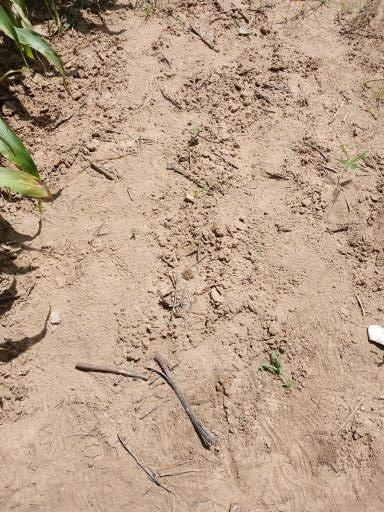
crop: sorghum
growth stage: emergence
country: Senegal
